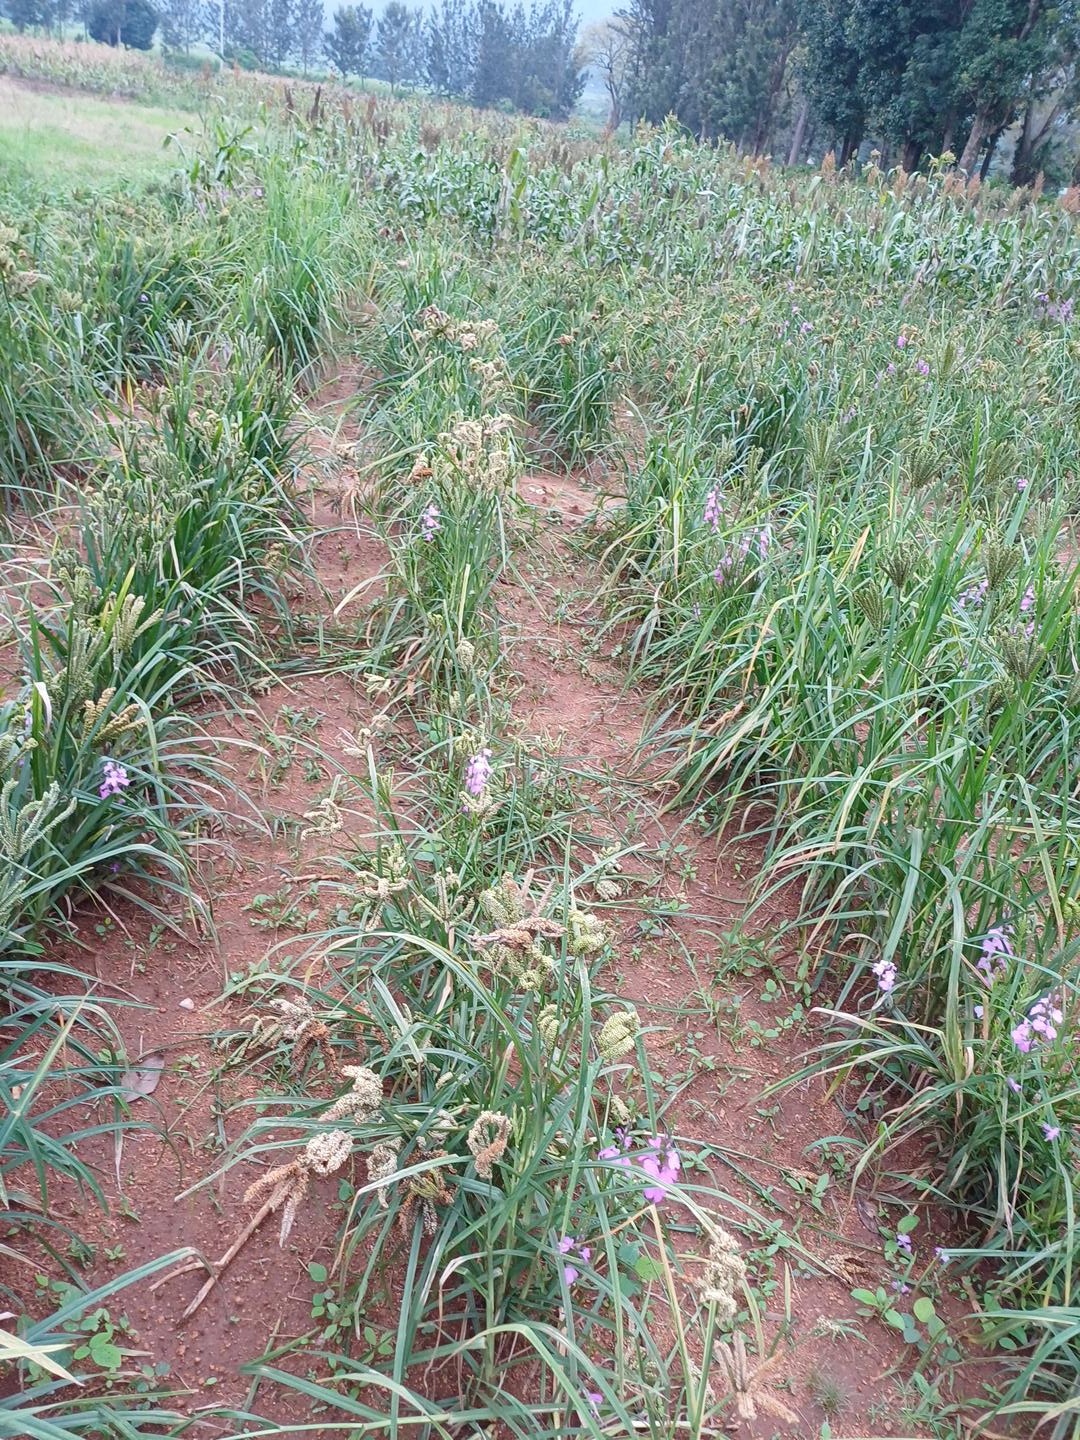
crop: finger millet
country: Kenya
